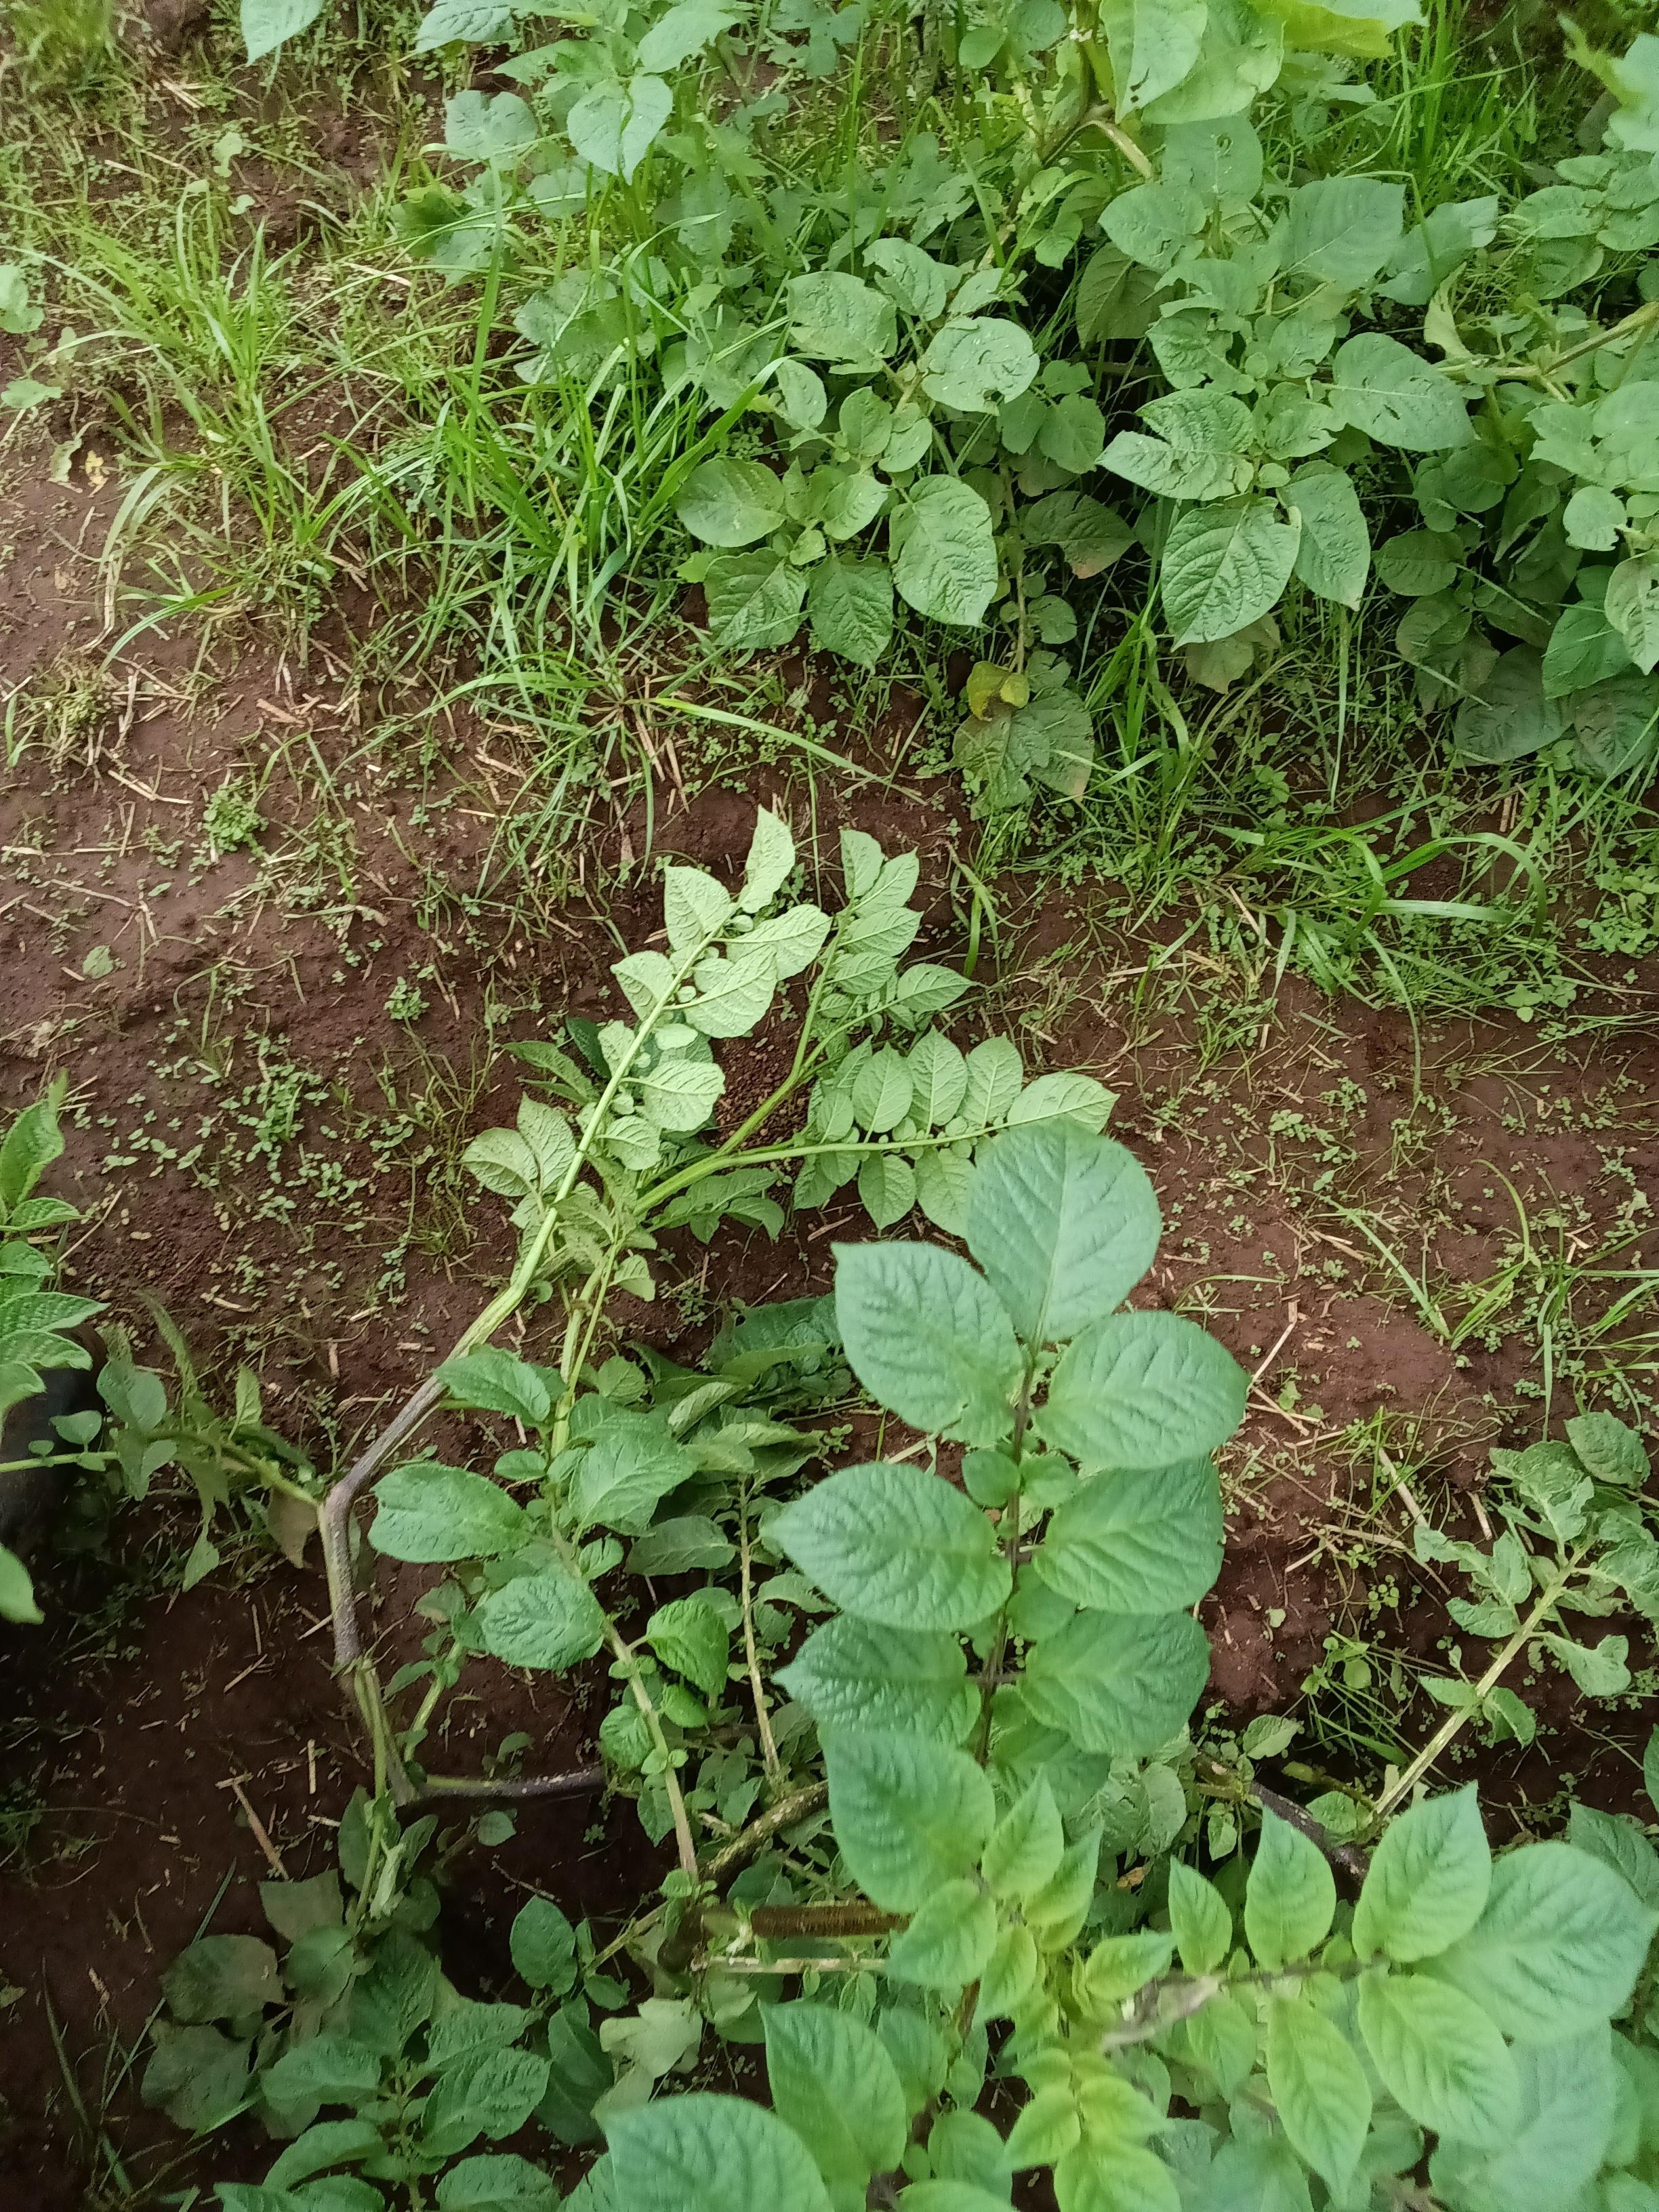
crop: potato
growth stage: vegetative
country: Kenya
